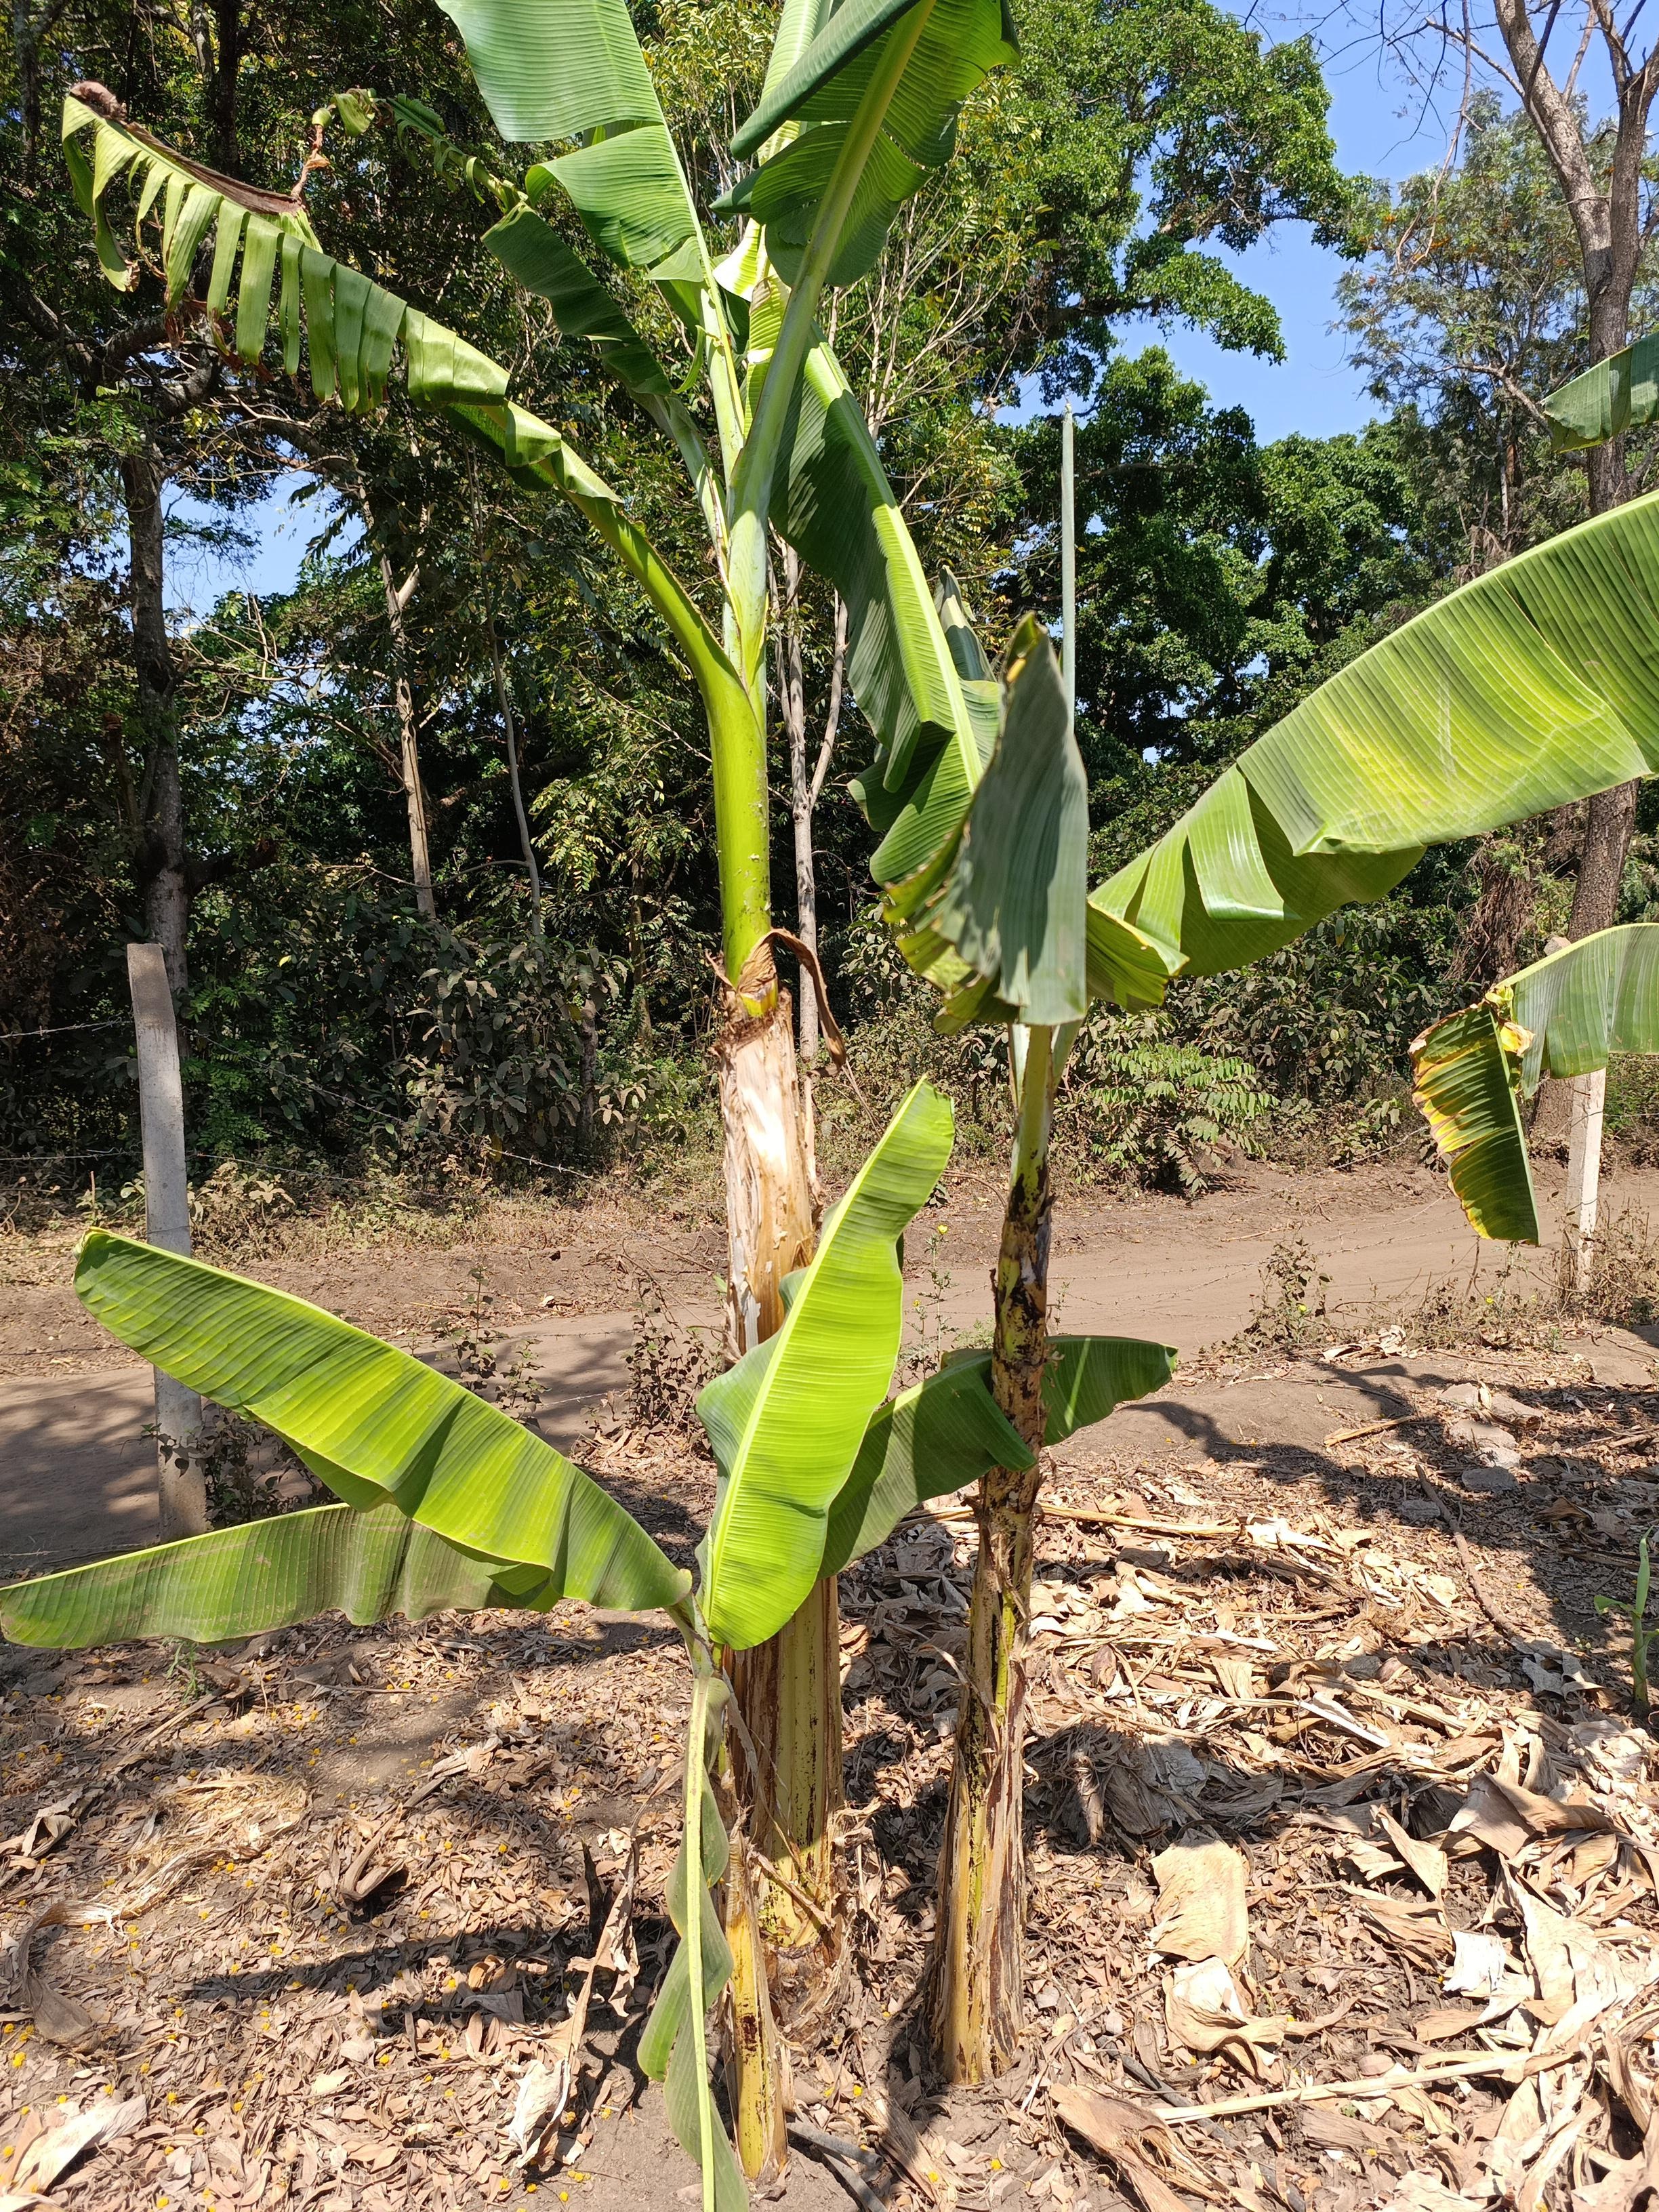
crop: banana
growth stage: vegetative
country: Tanzania
